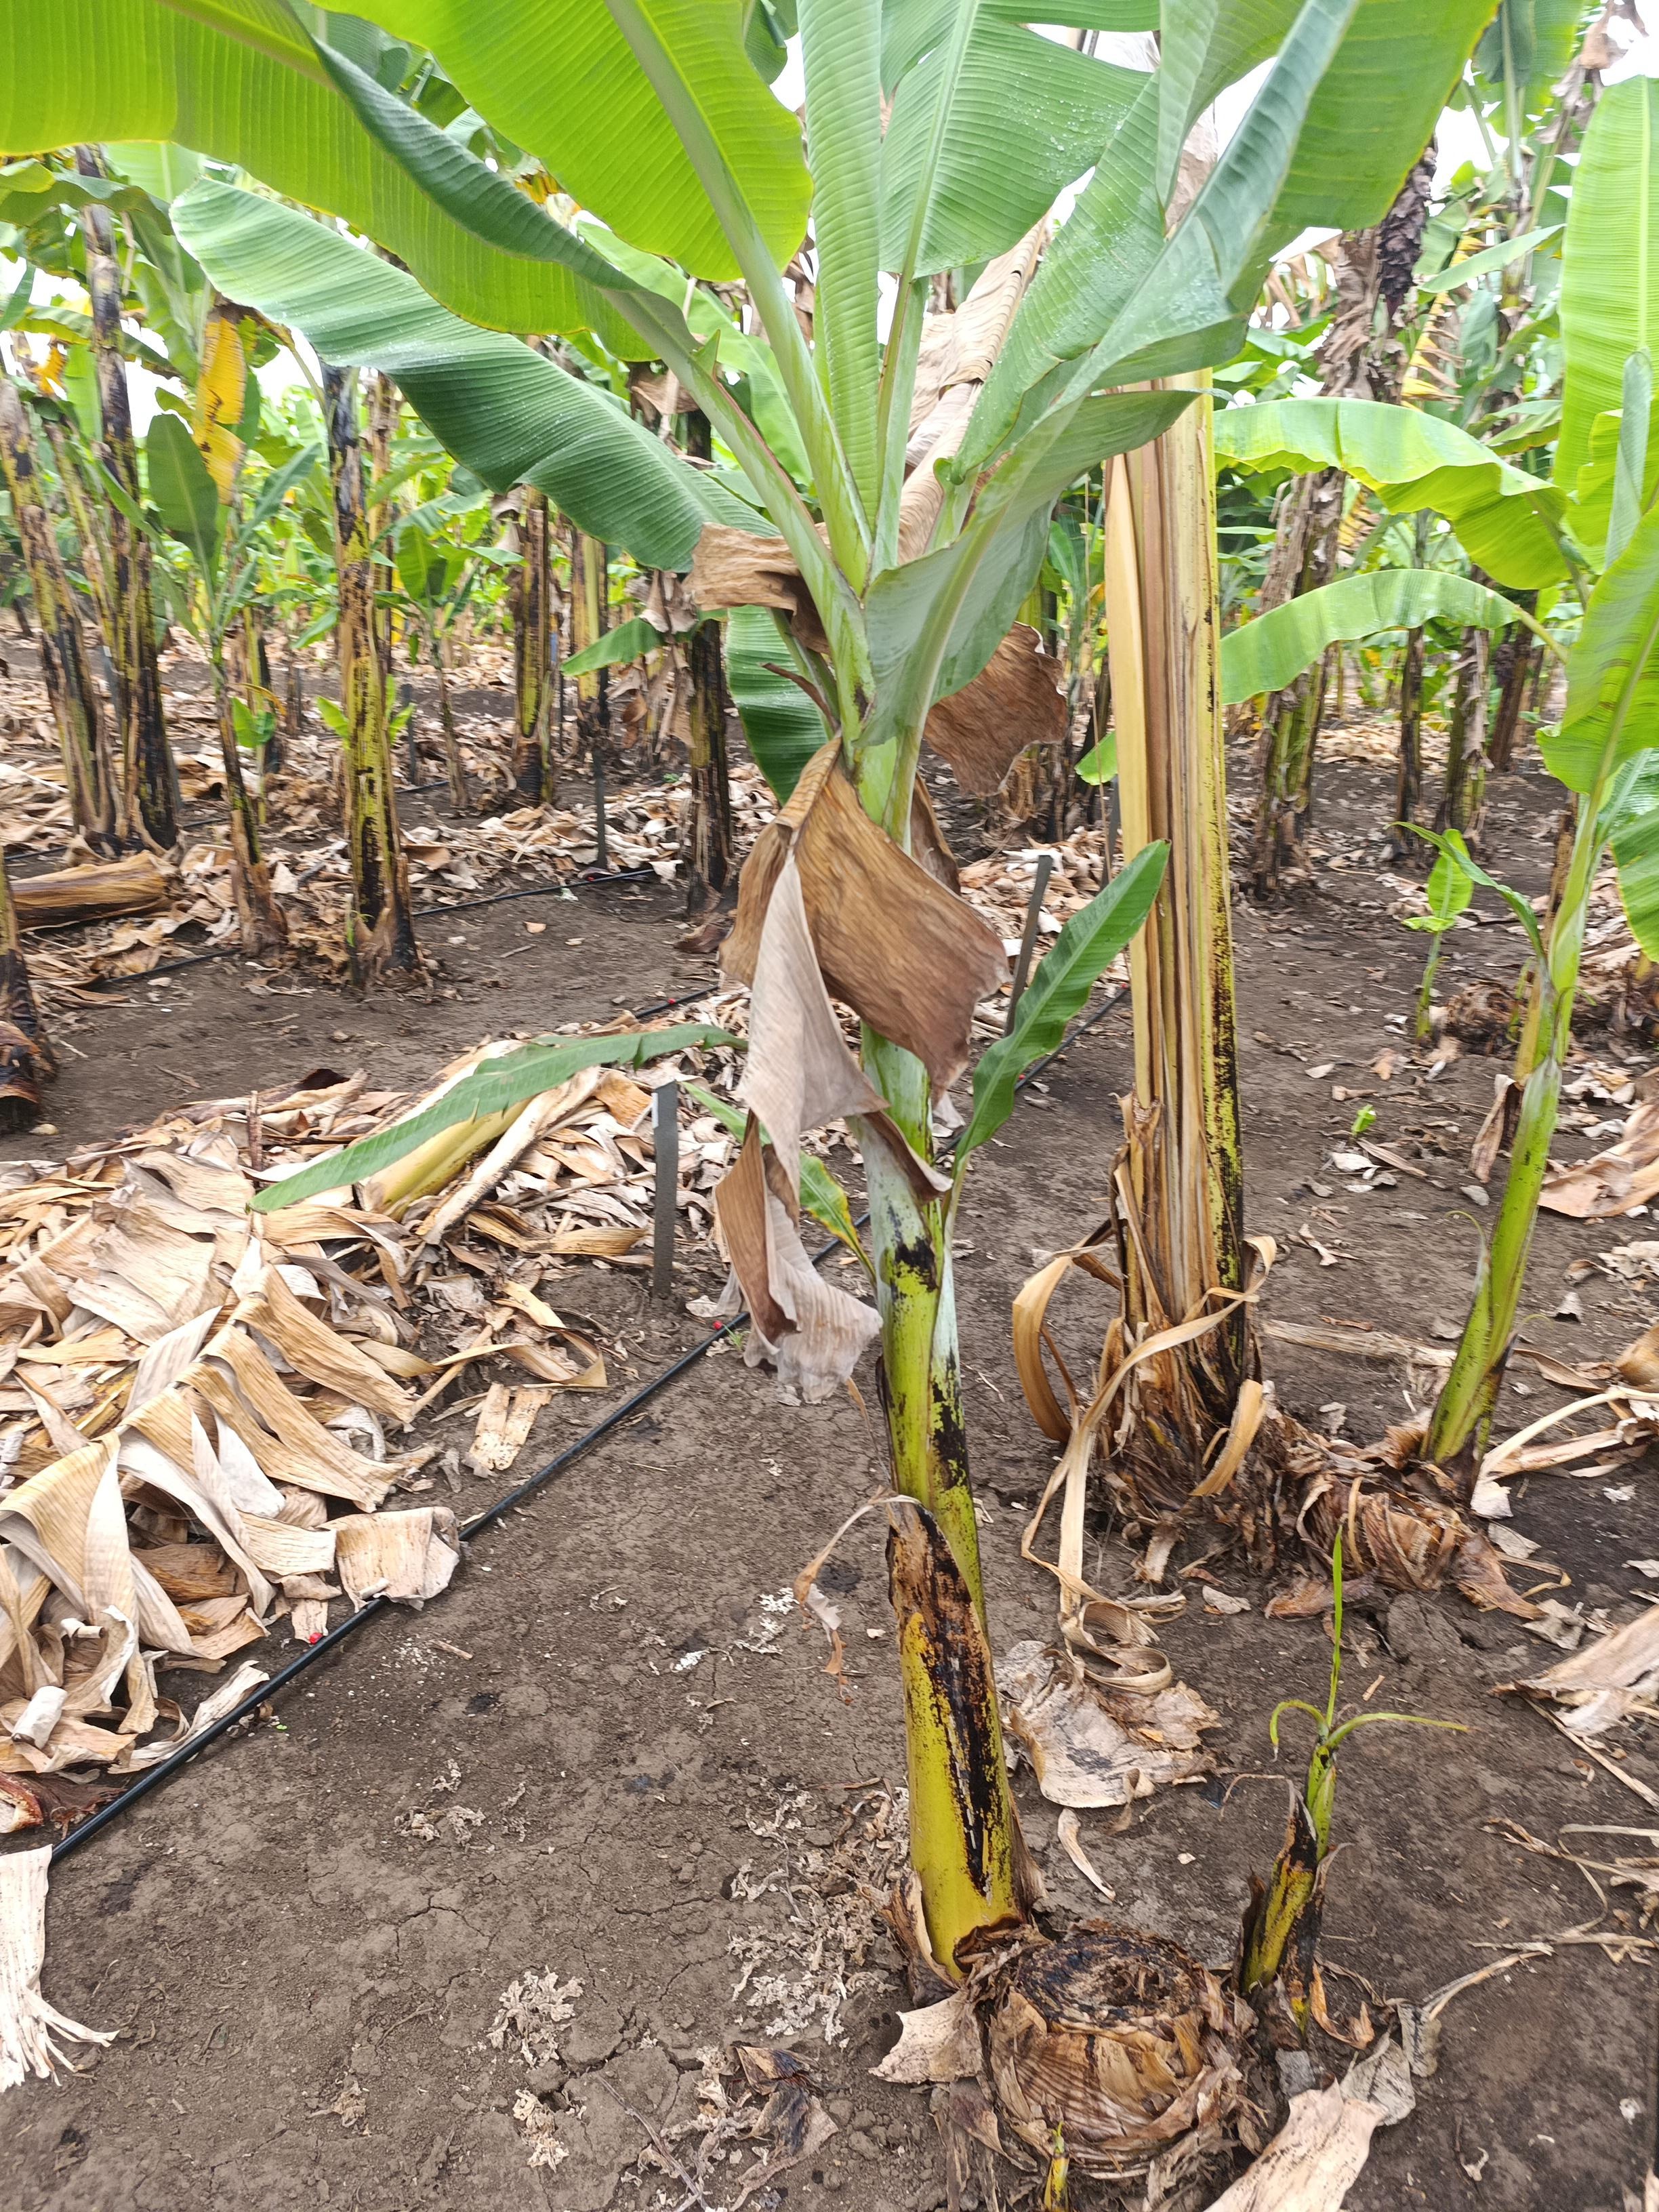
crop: banana
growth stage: vegetative
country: Tanzania
